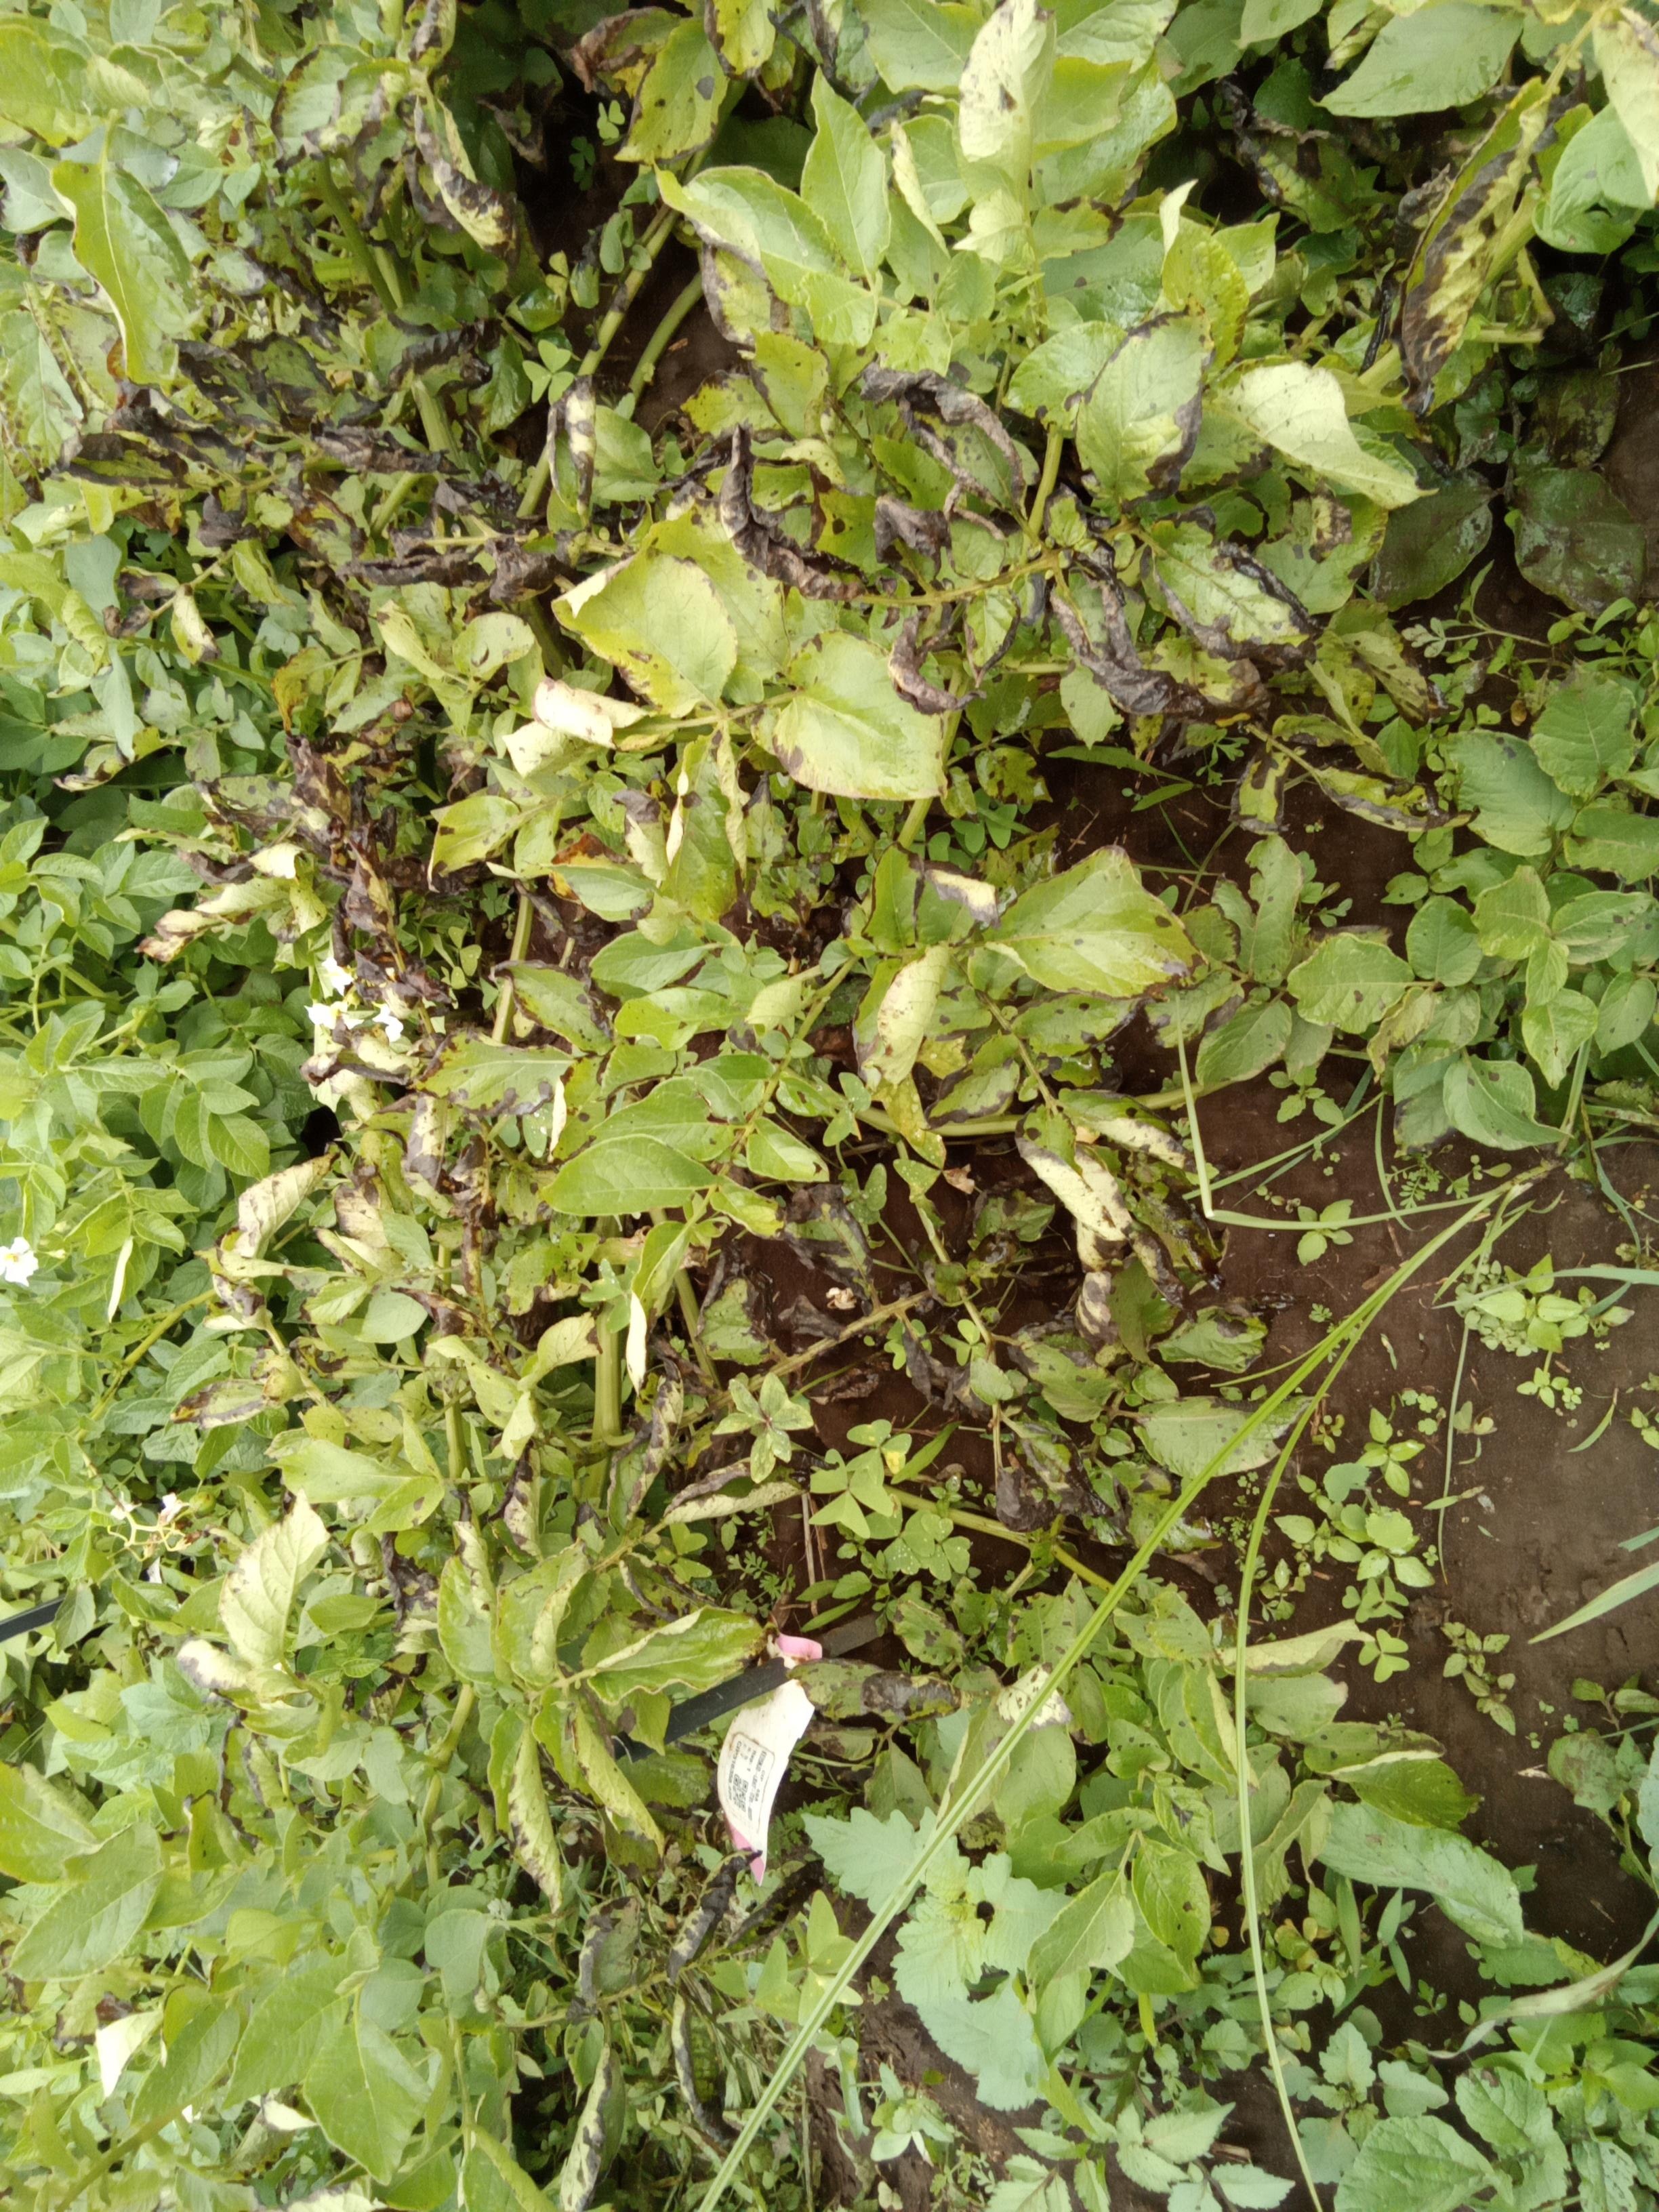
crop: potato
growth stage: vegetative
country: Kenya
